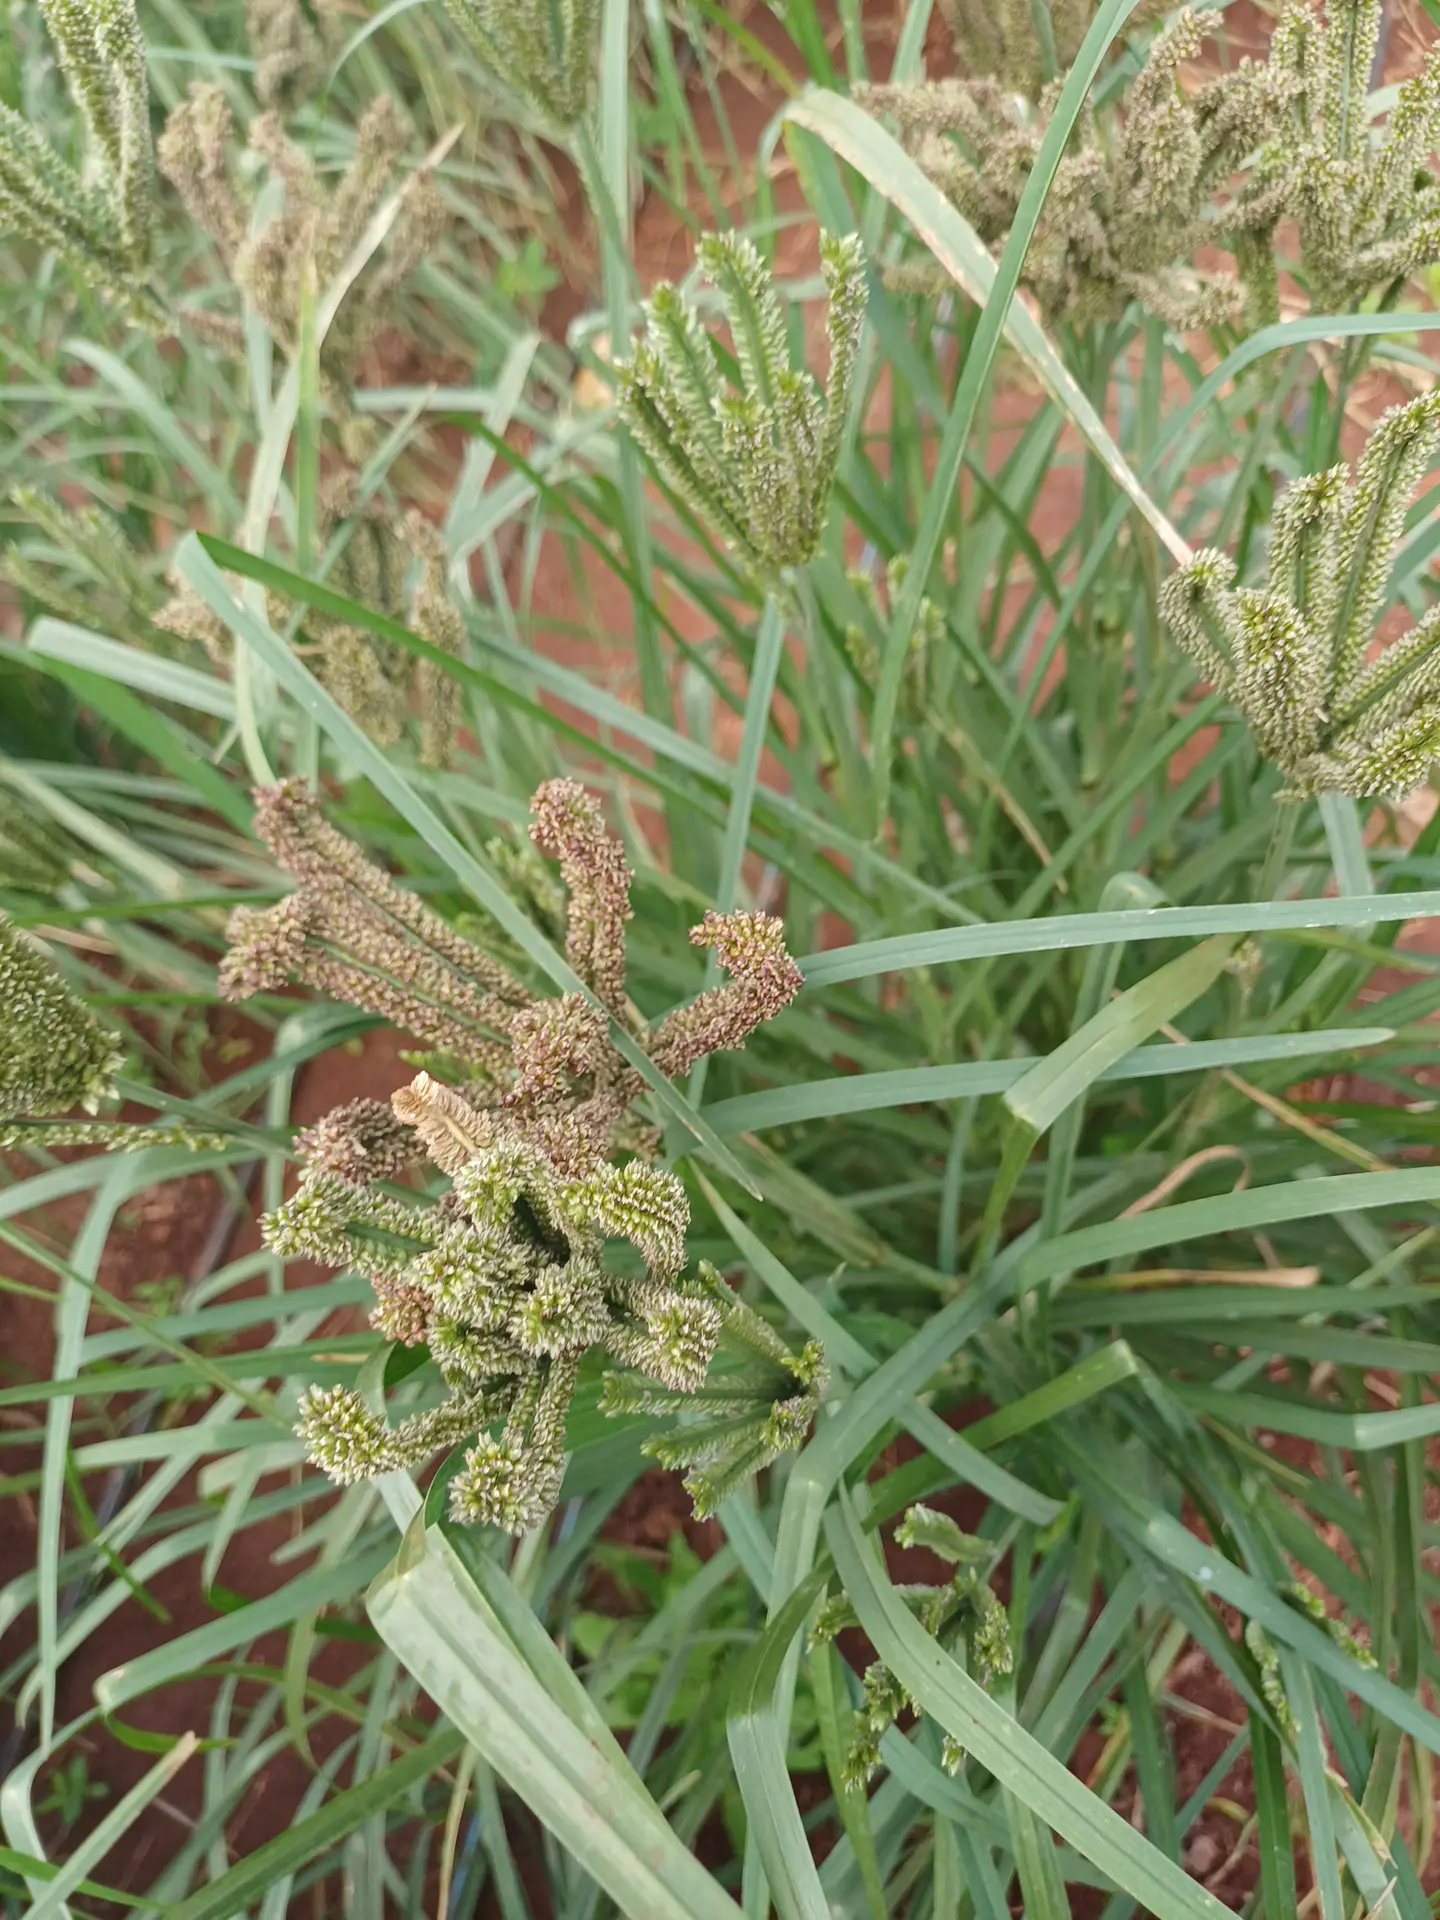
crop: finger millet
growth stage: filling grain
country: Kenya
